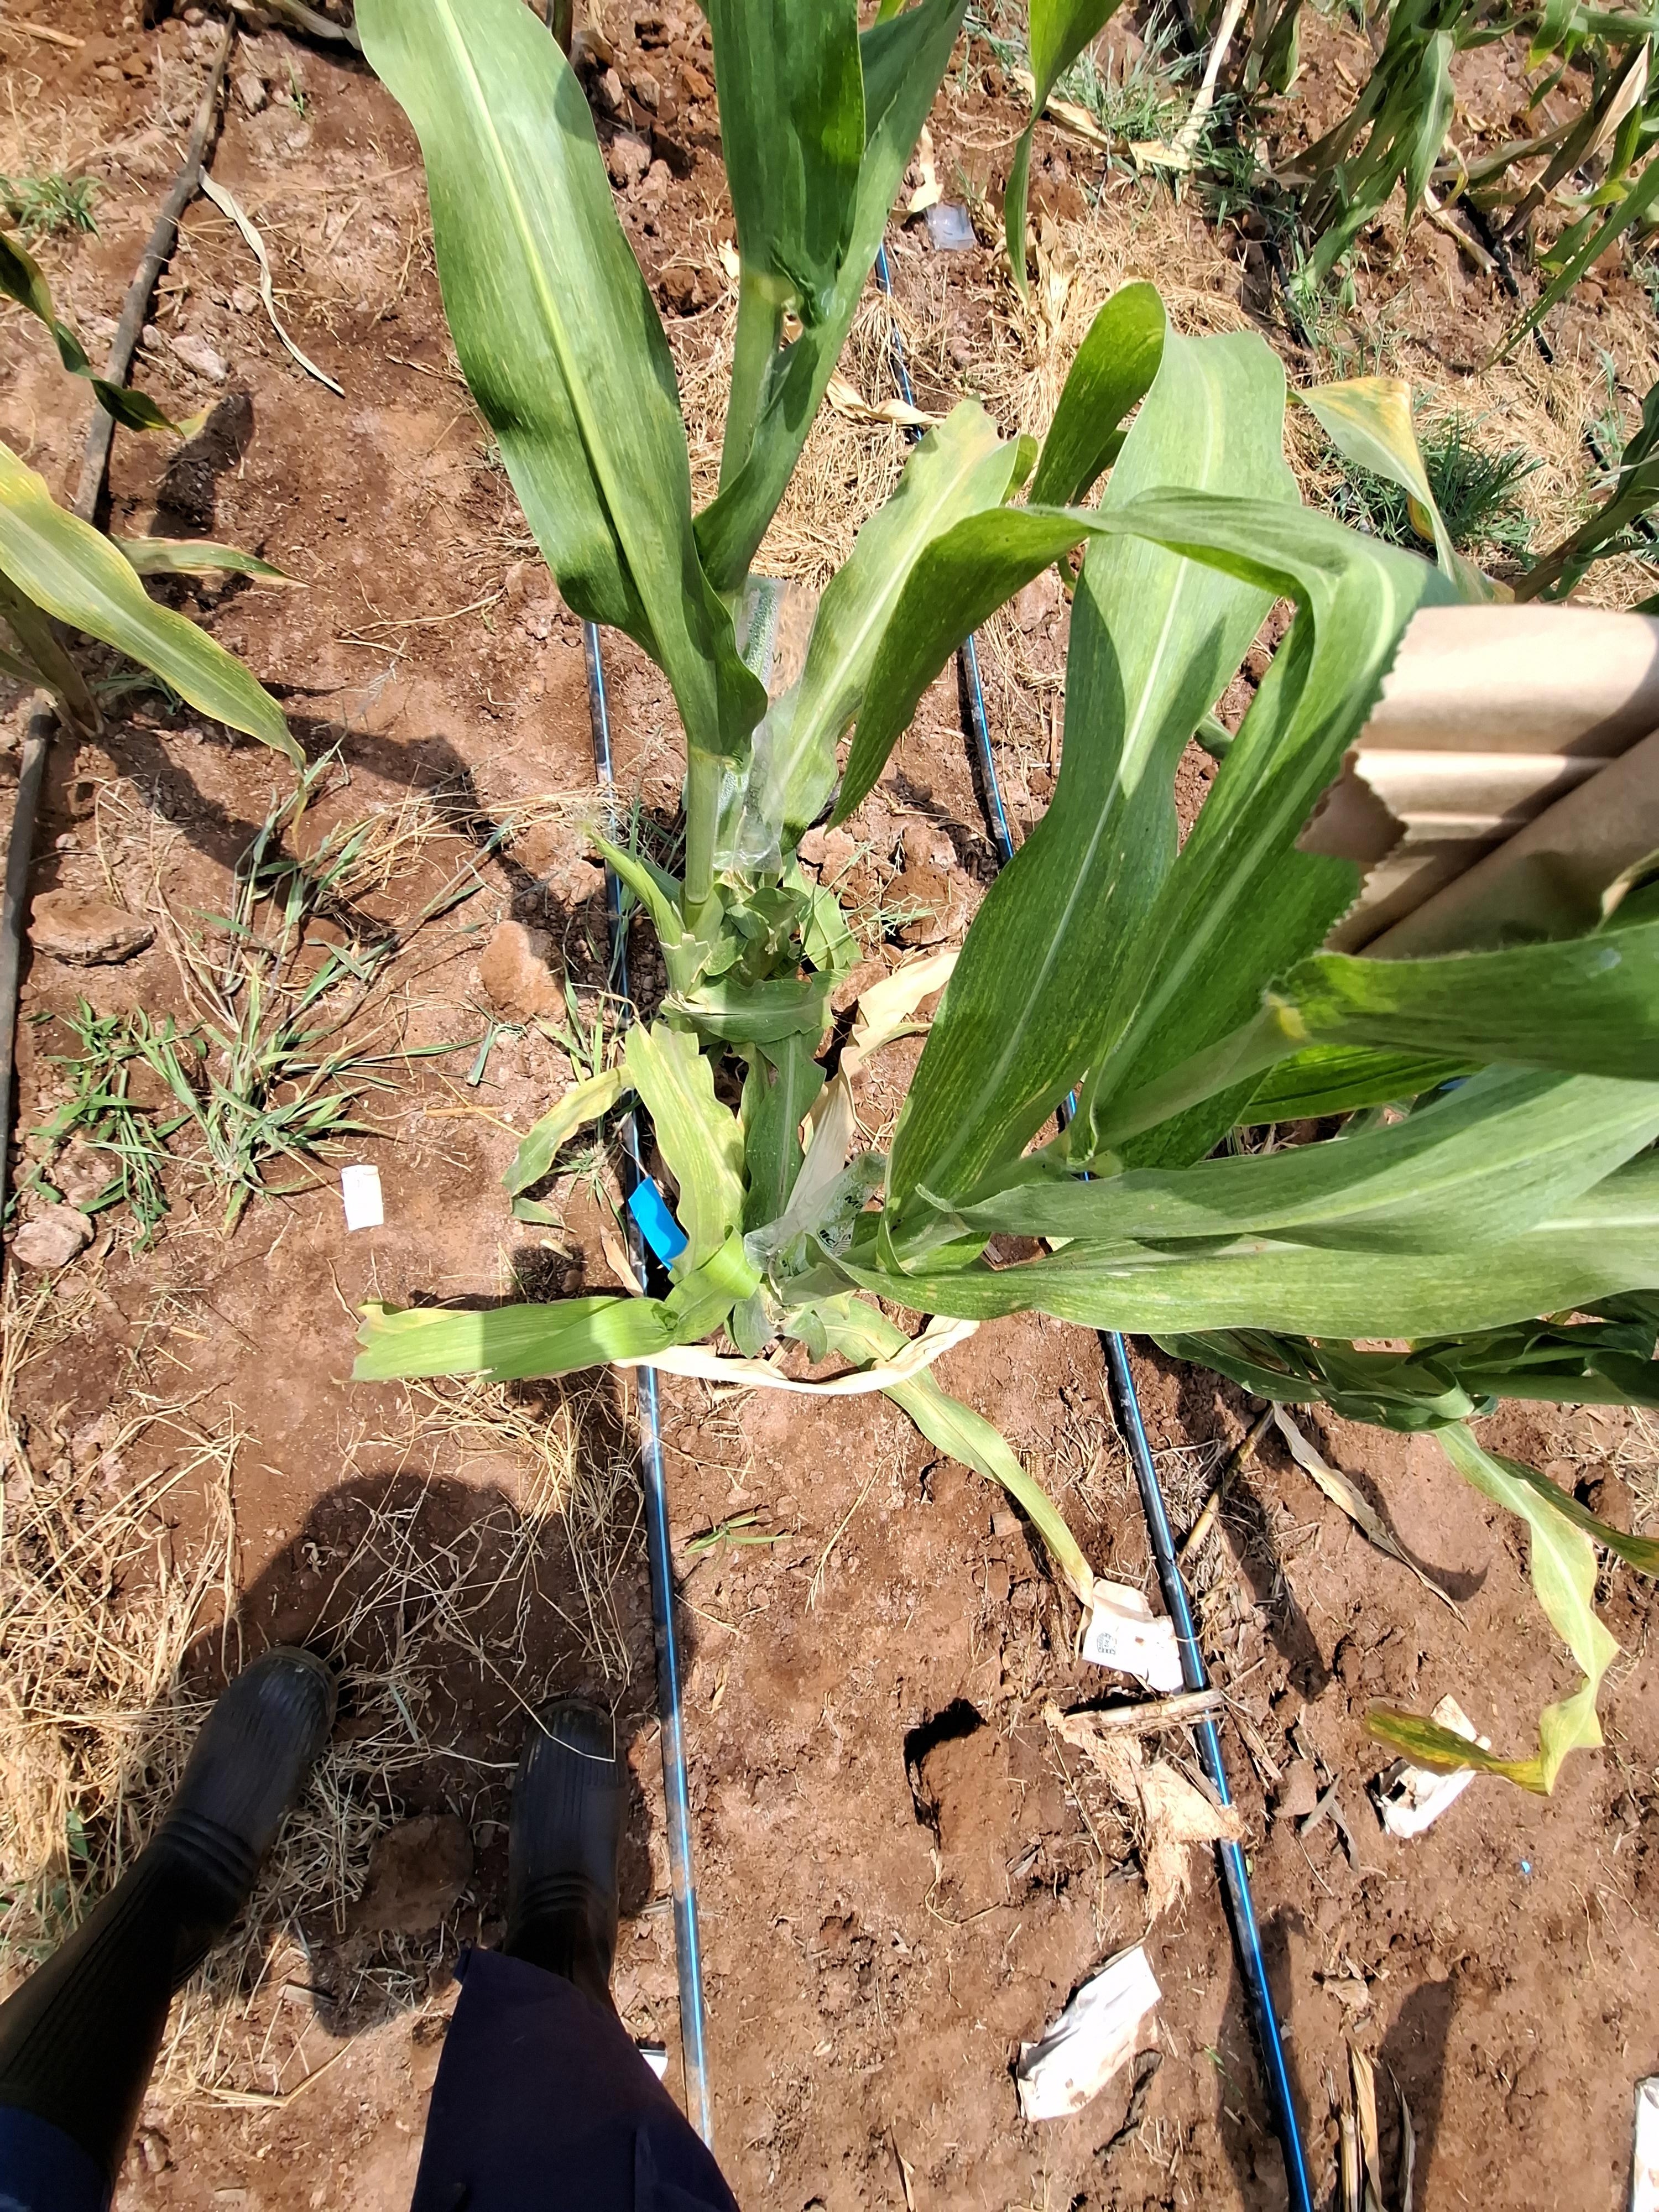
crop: maize
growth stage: flowering
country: Kenya
